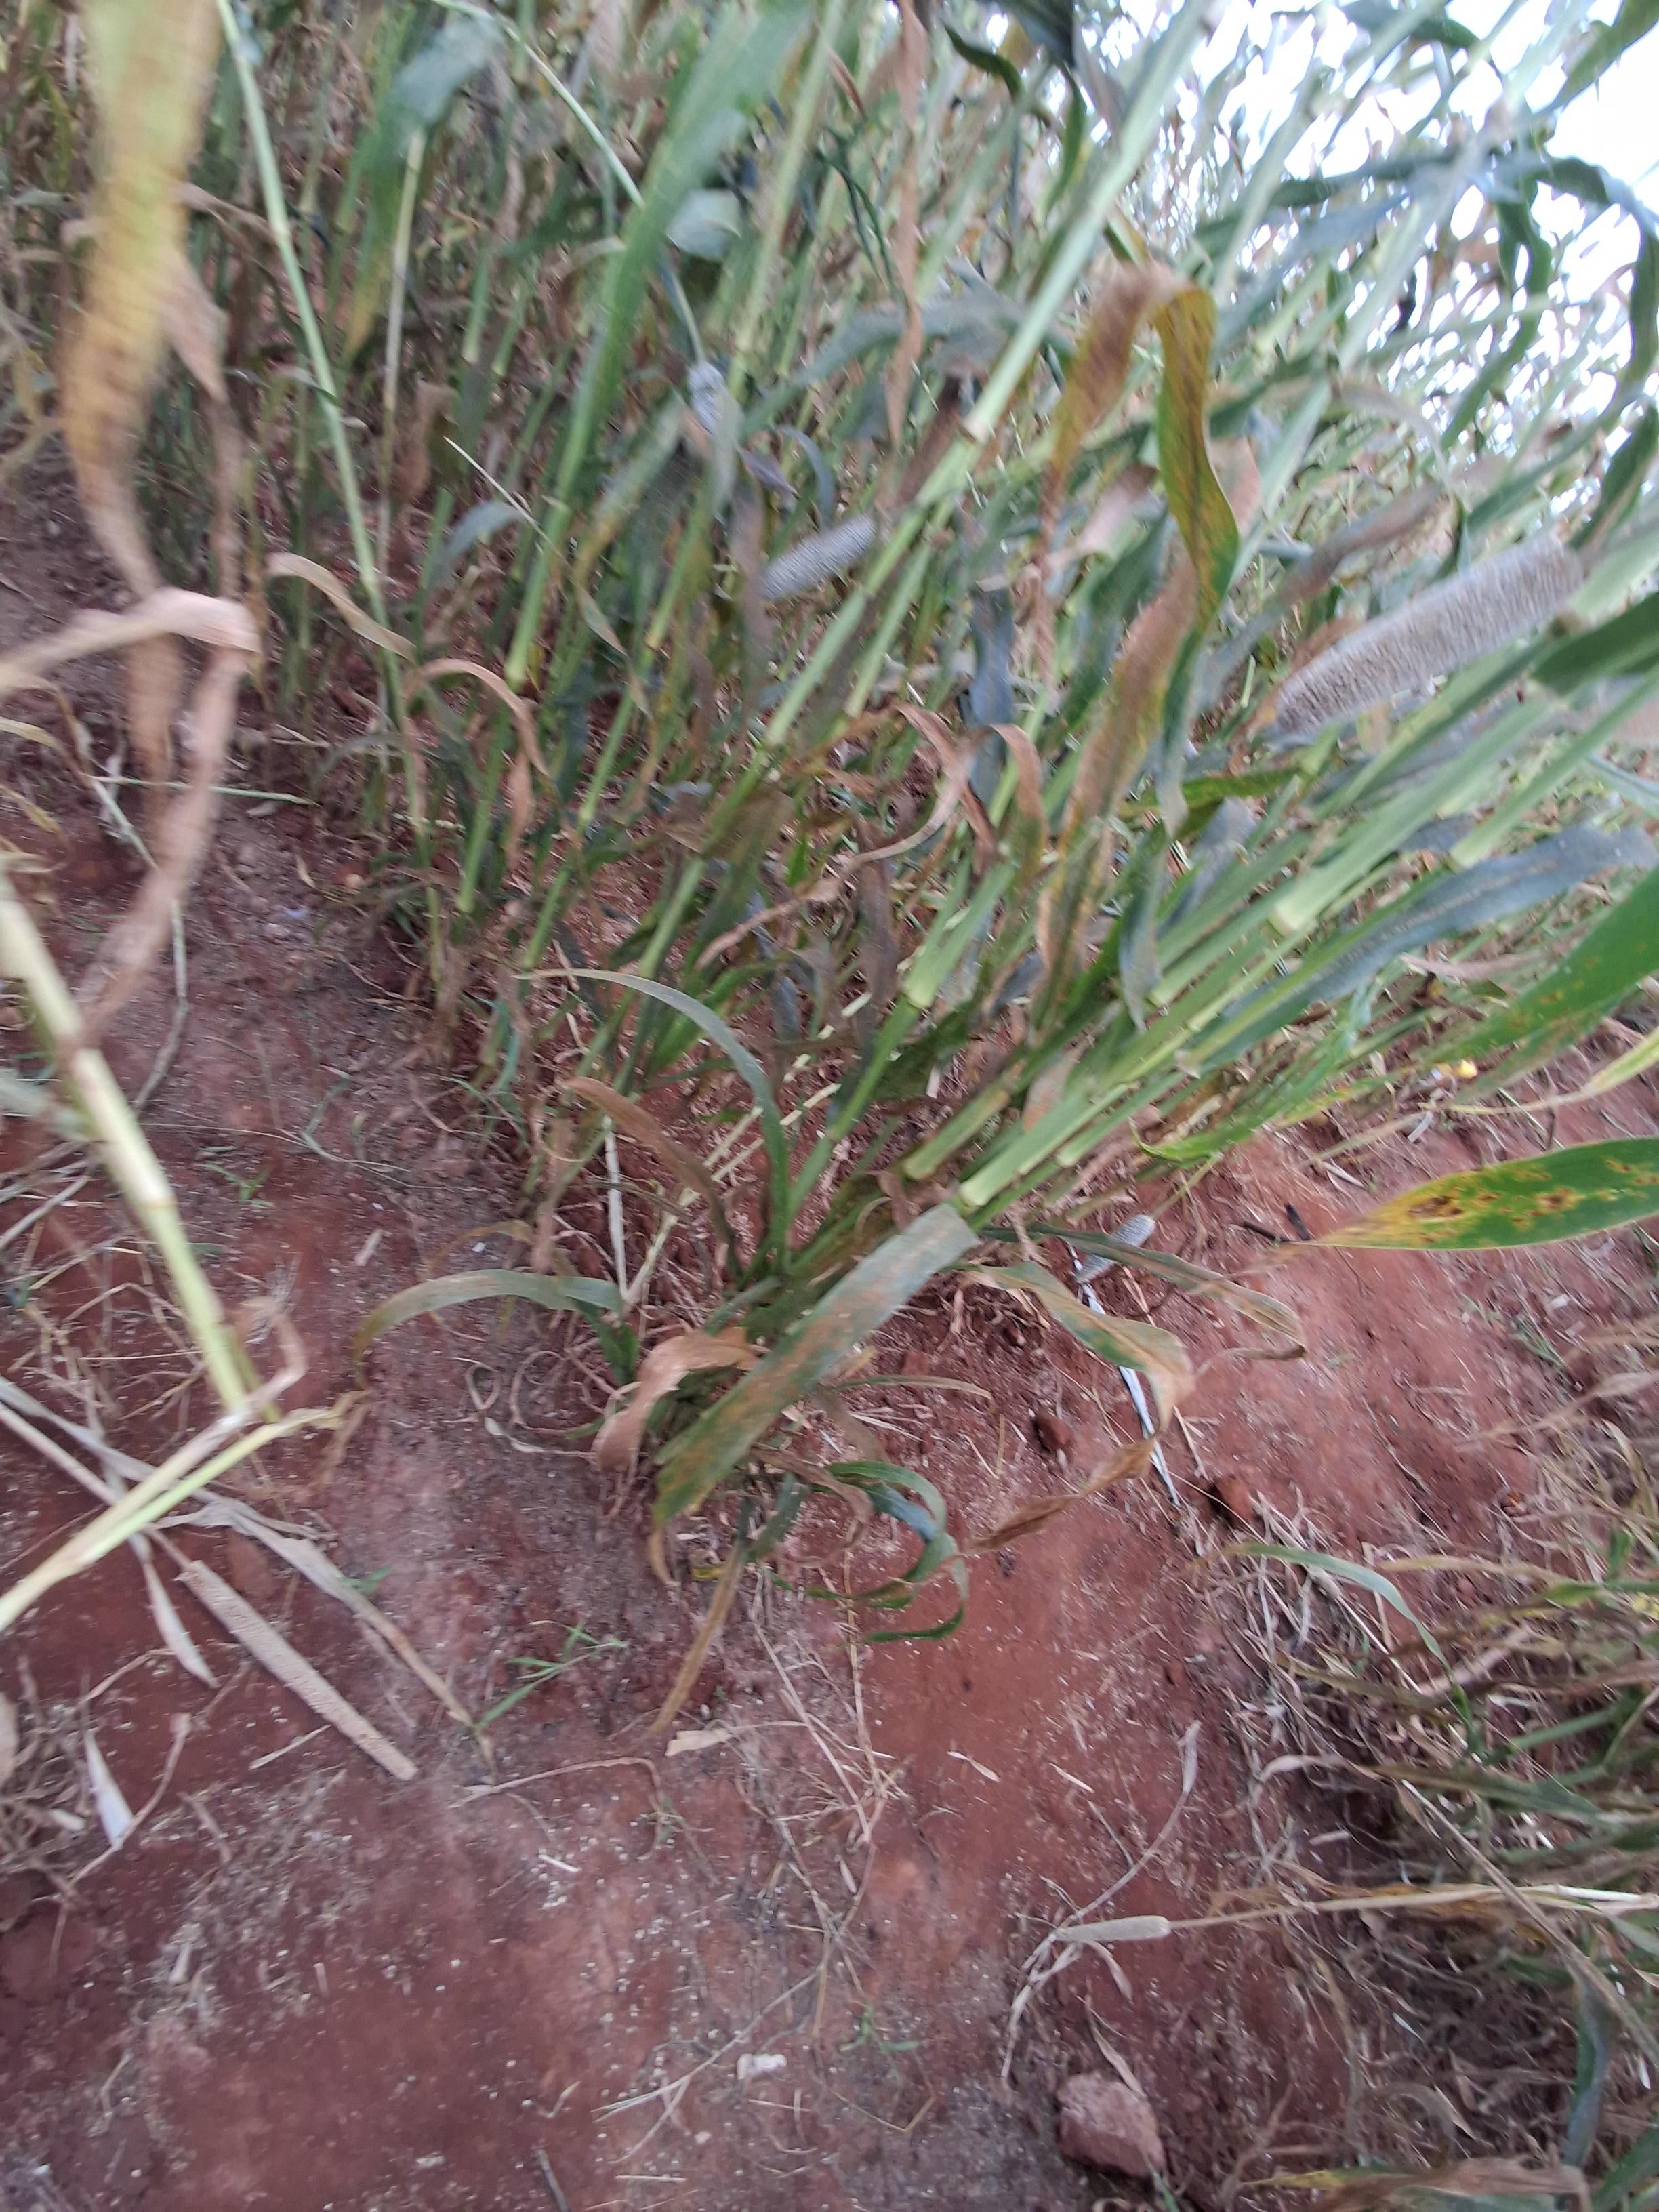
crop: pearl millet
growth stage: filling grain
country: Kenya
